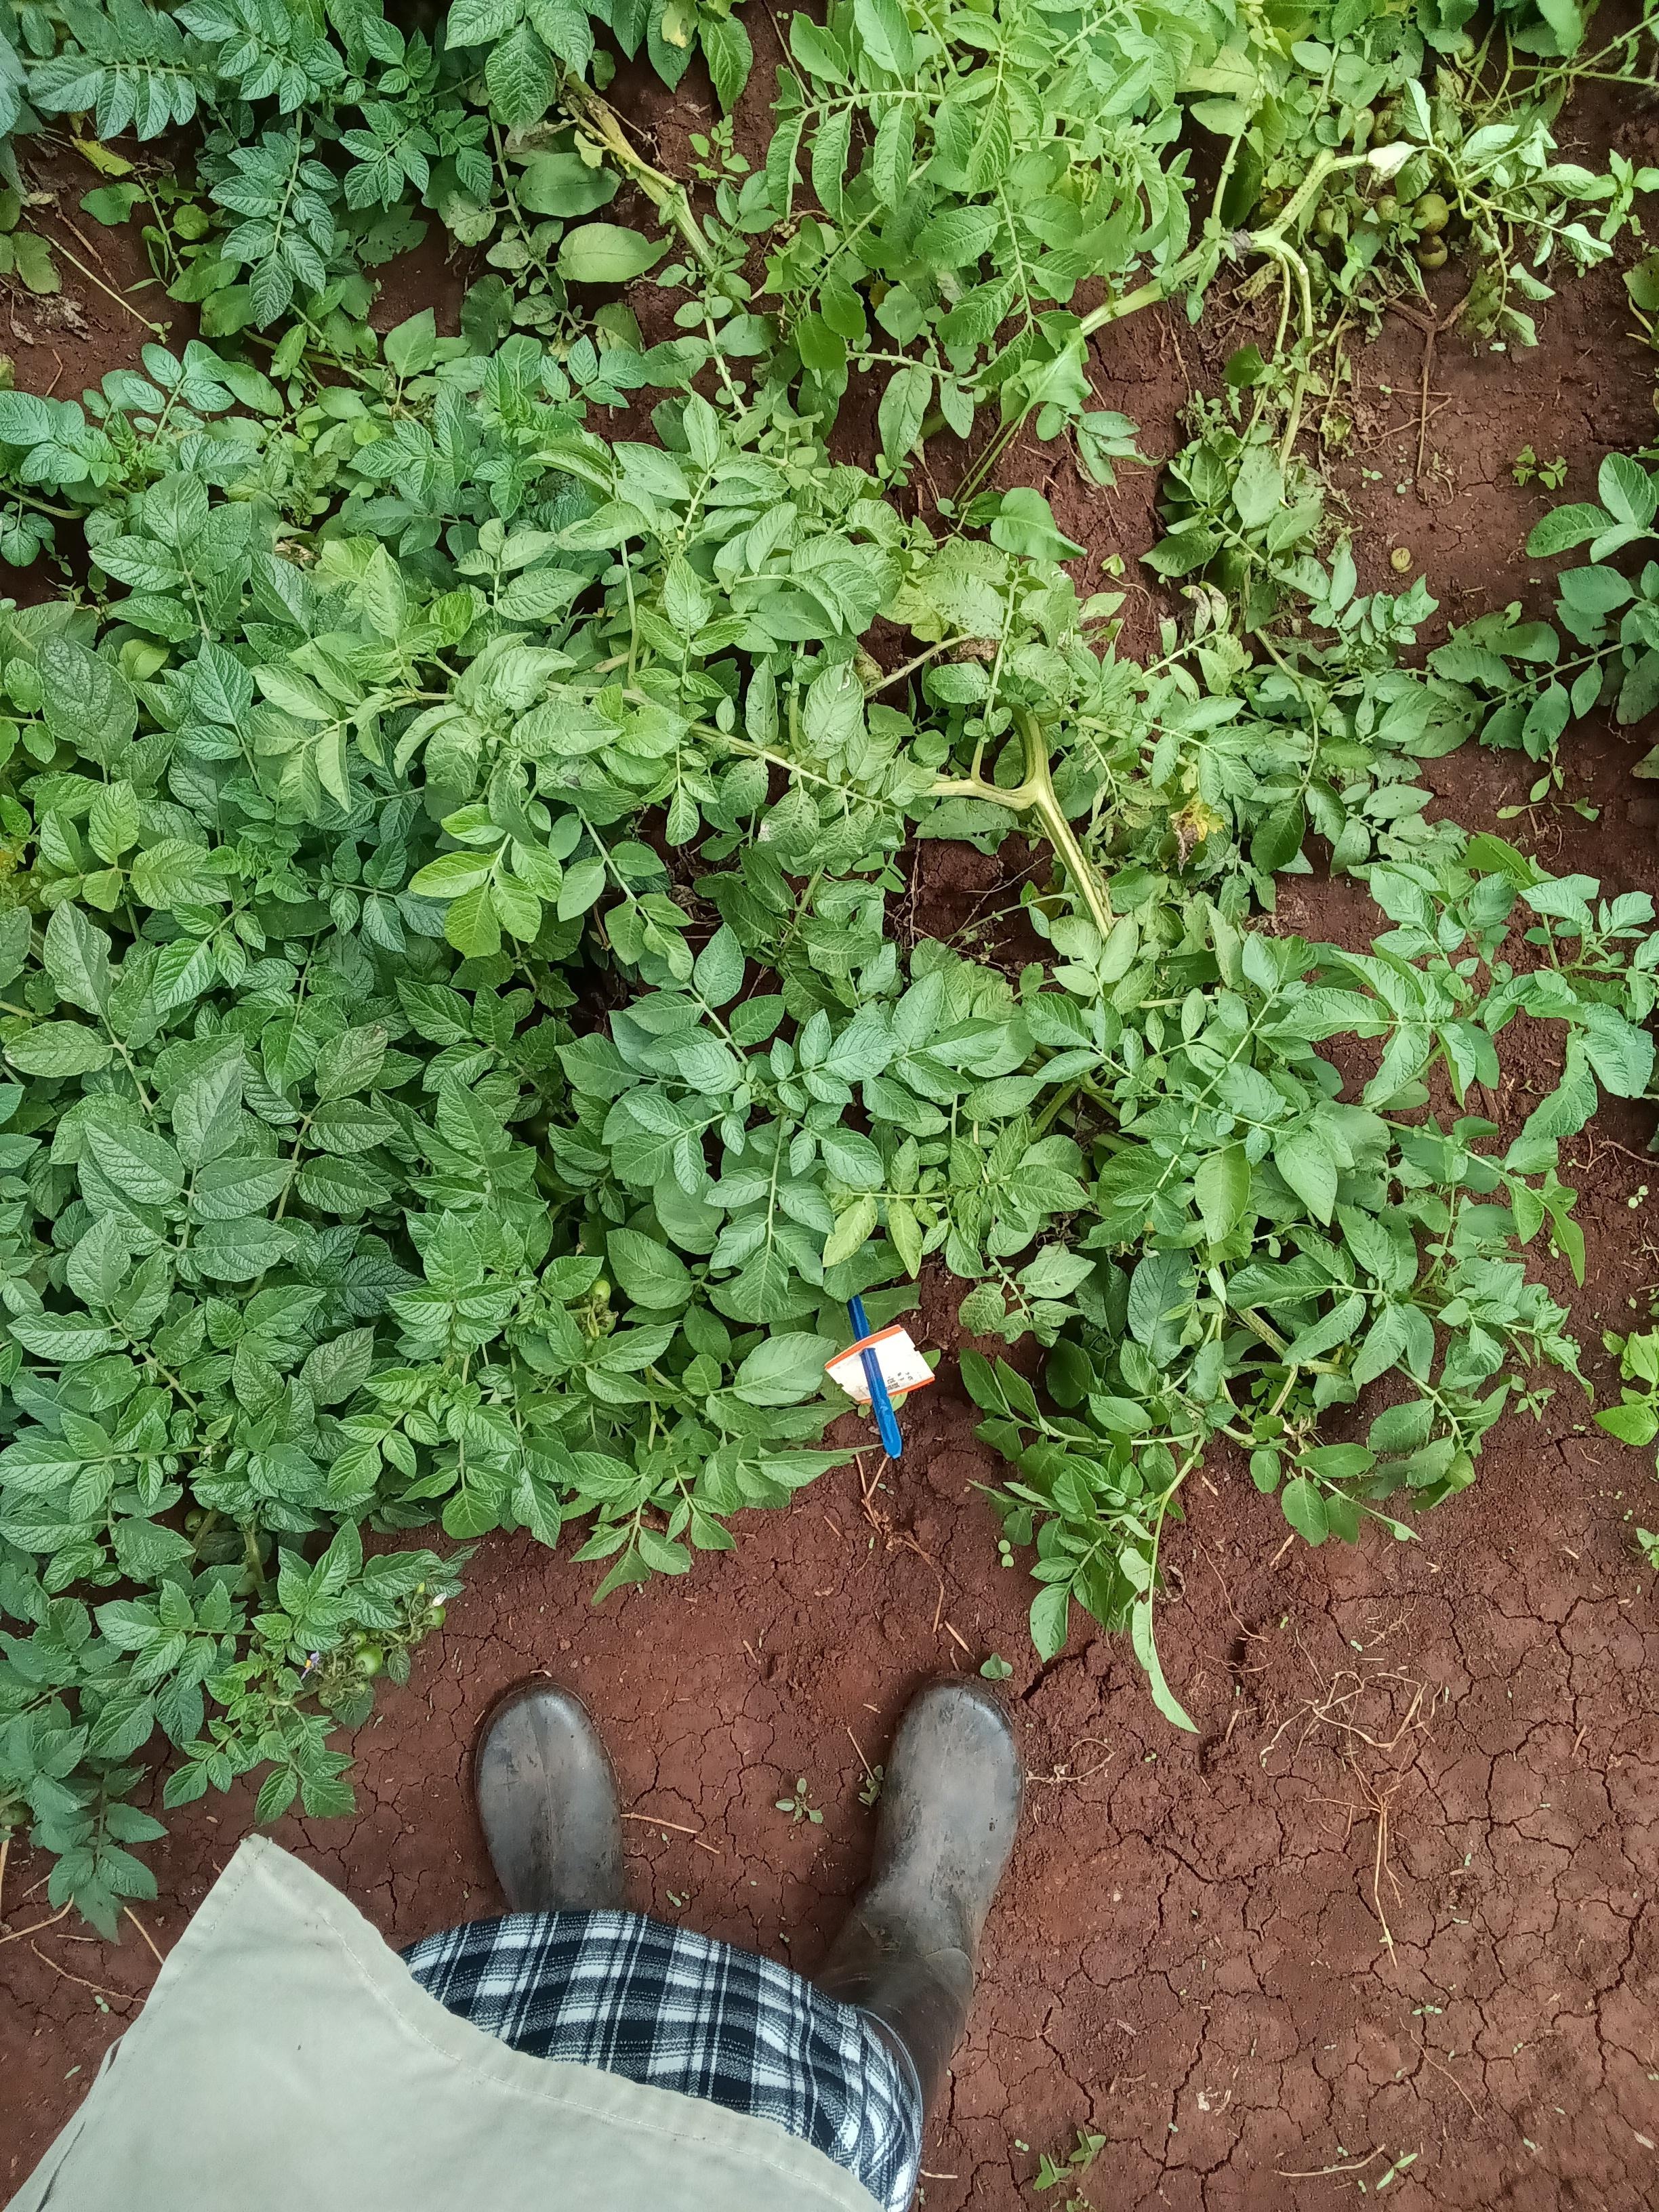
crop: potato
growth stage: harvest maturity
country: Kenya
